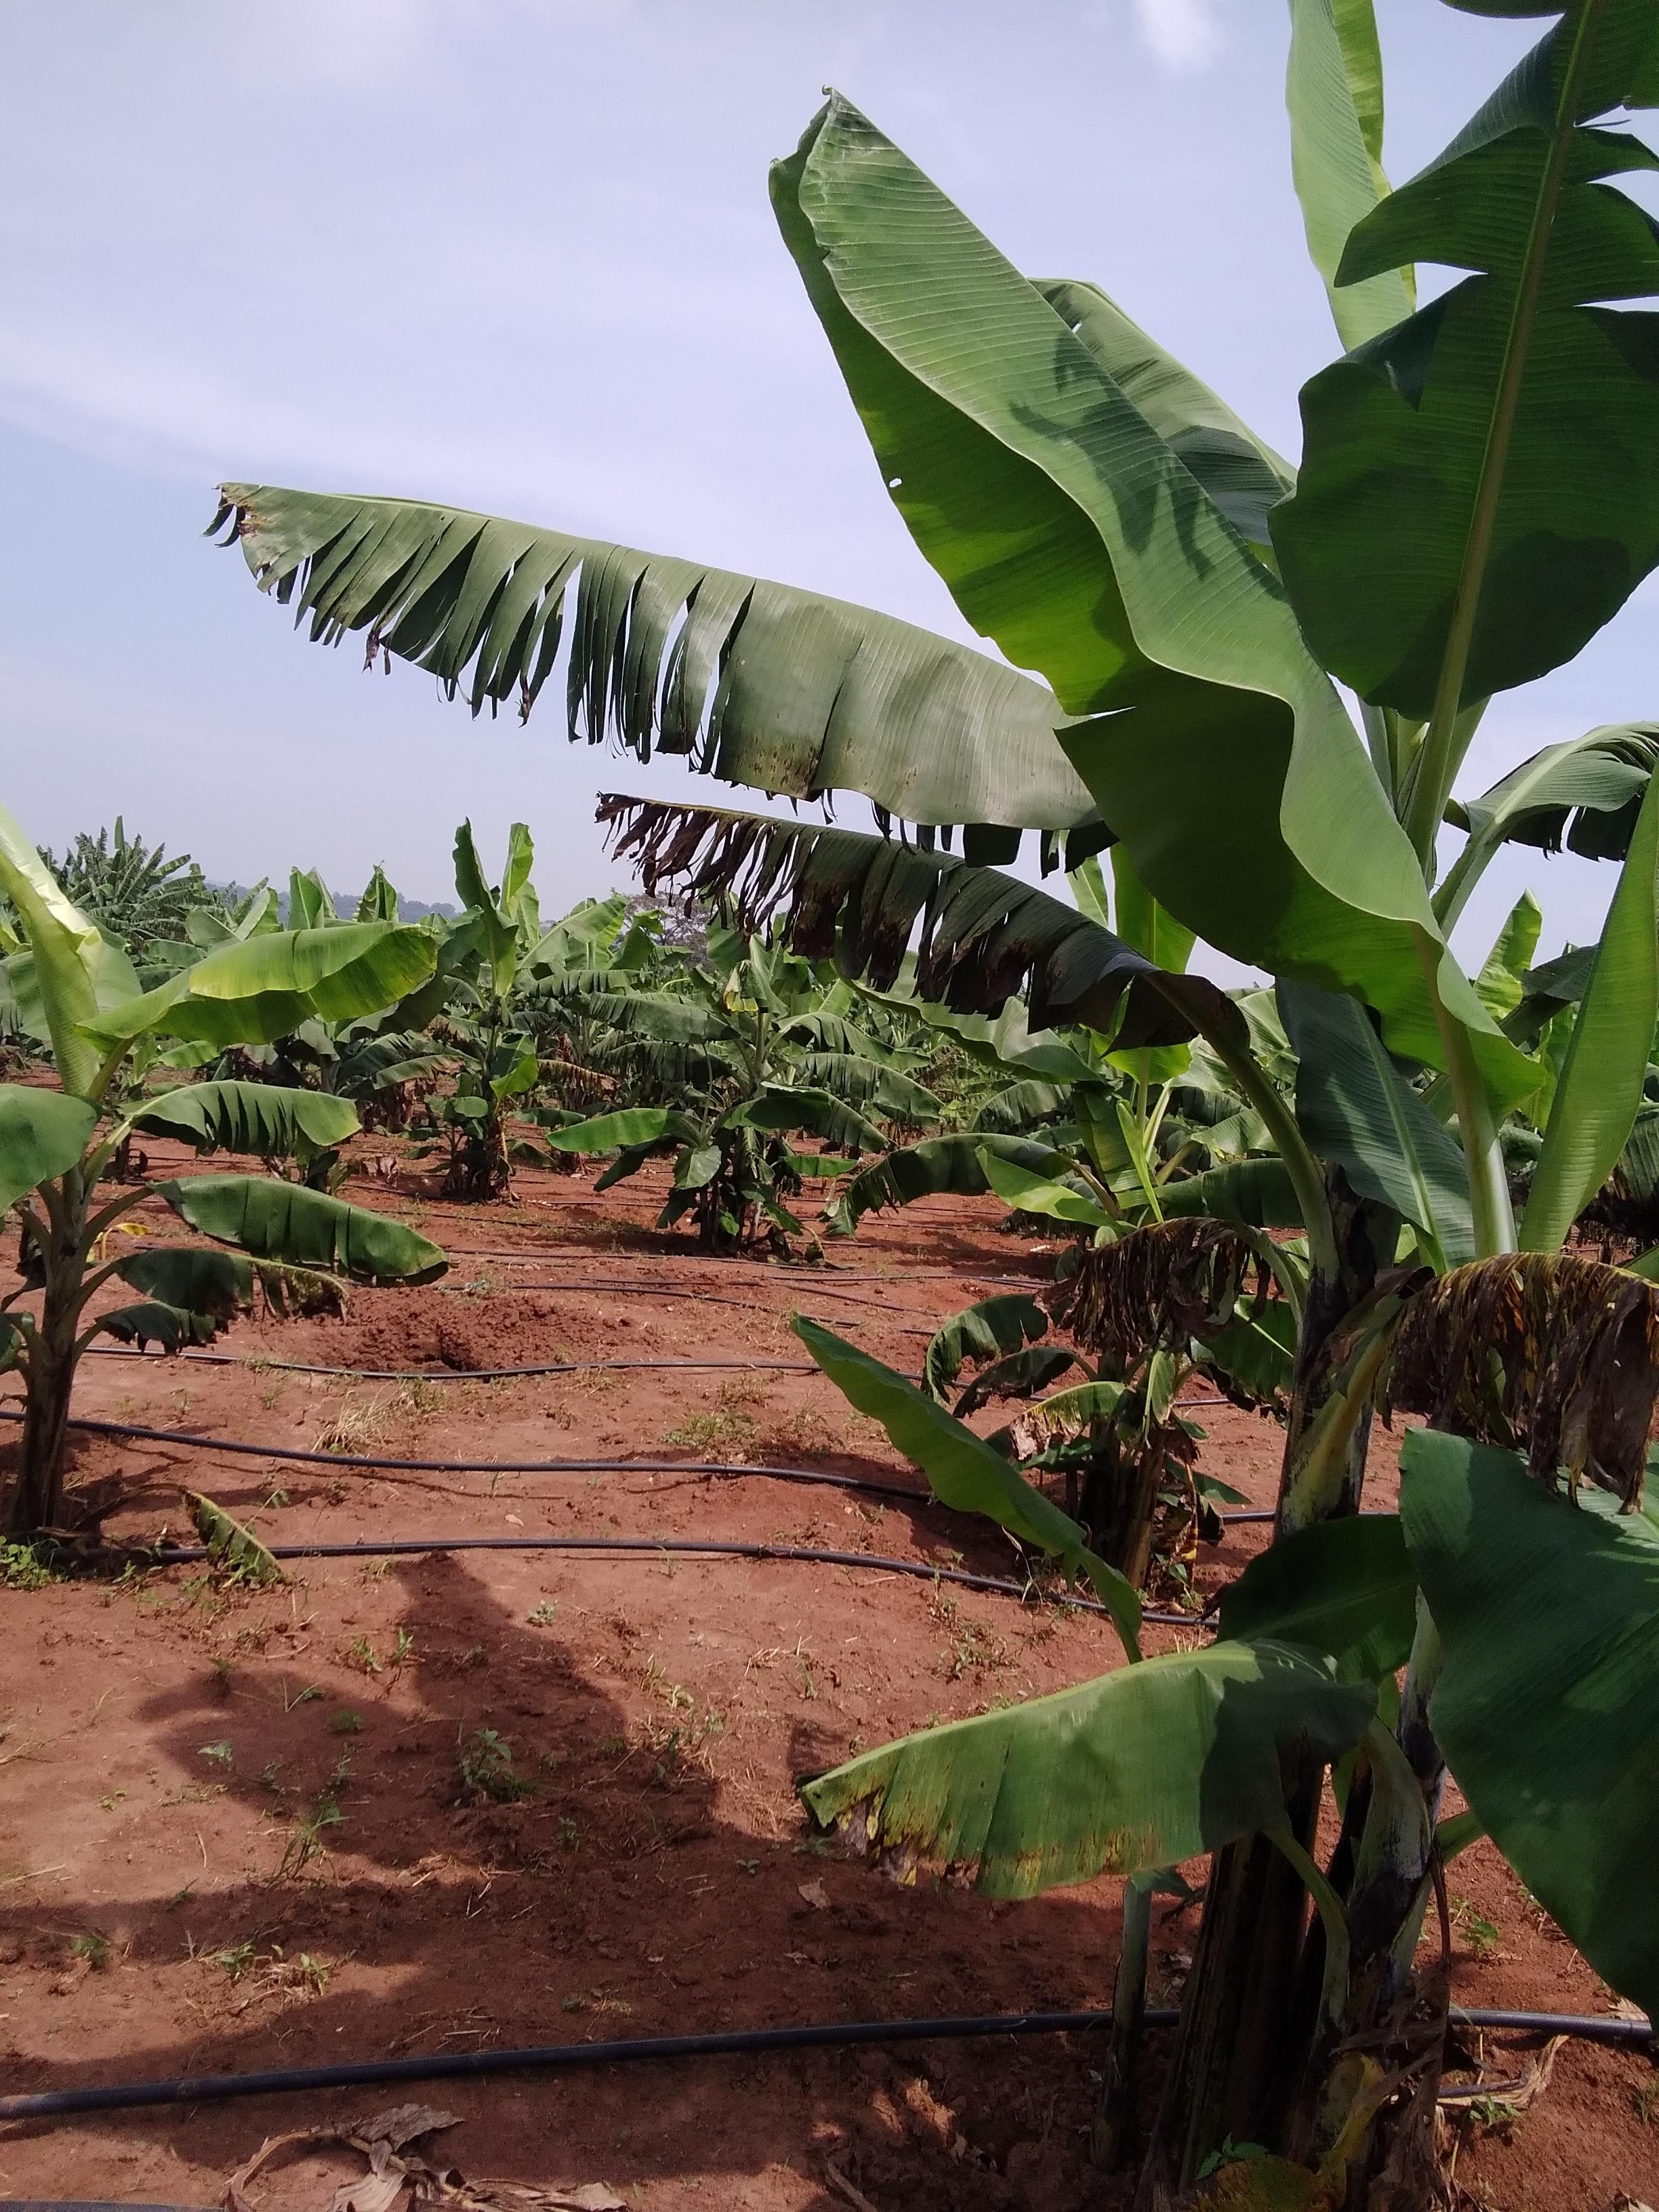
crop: banana
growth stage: vegetative
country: Uganda
